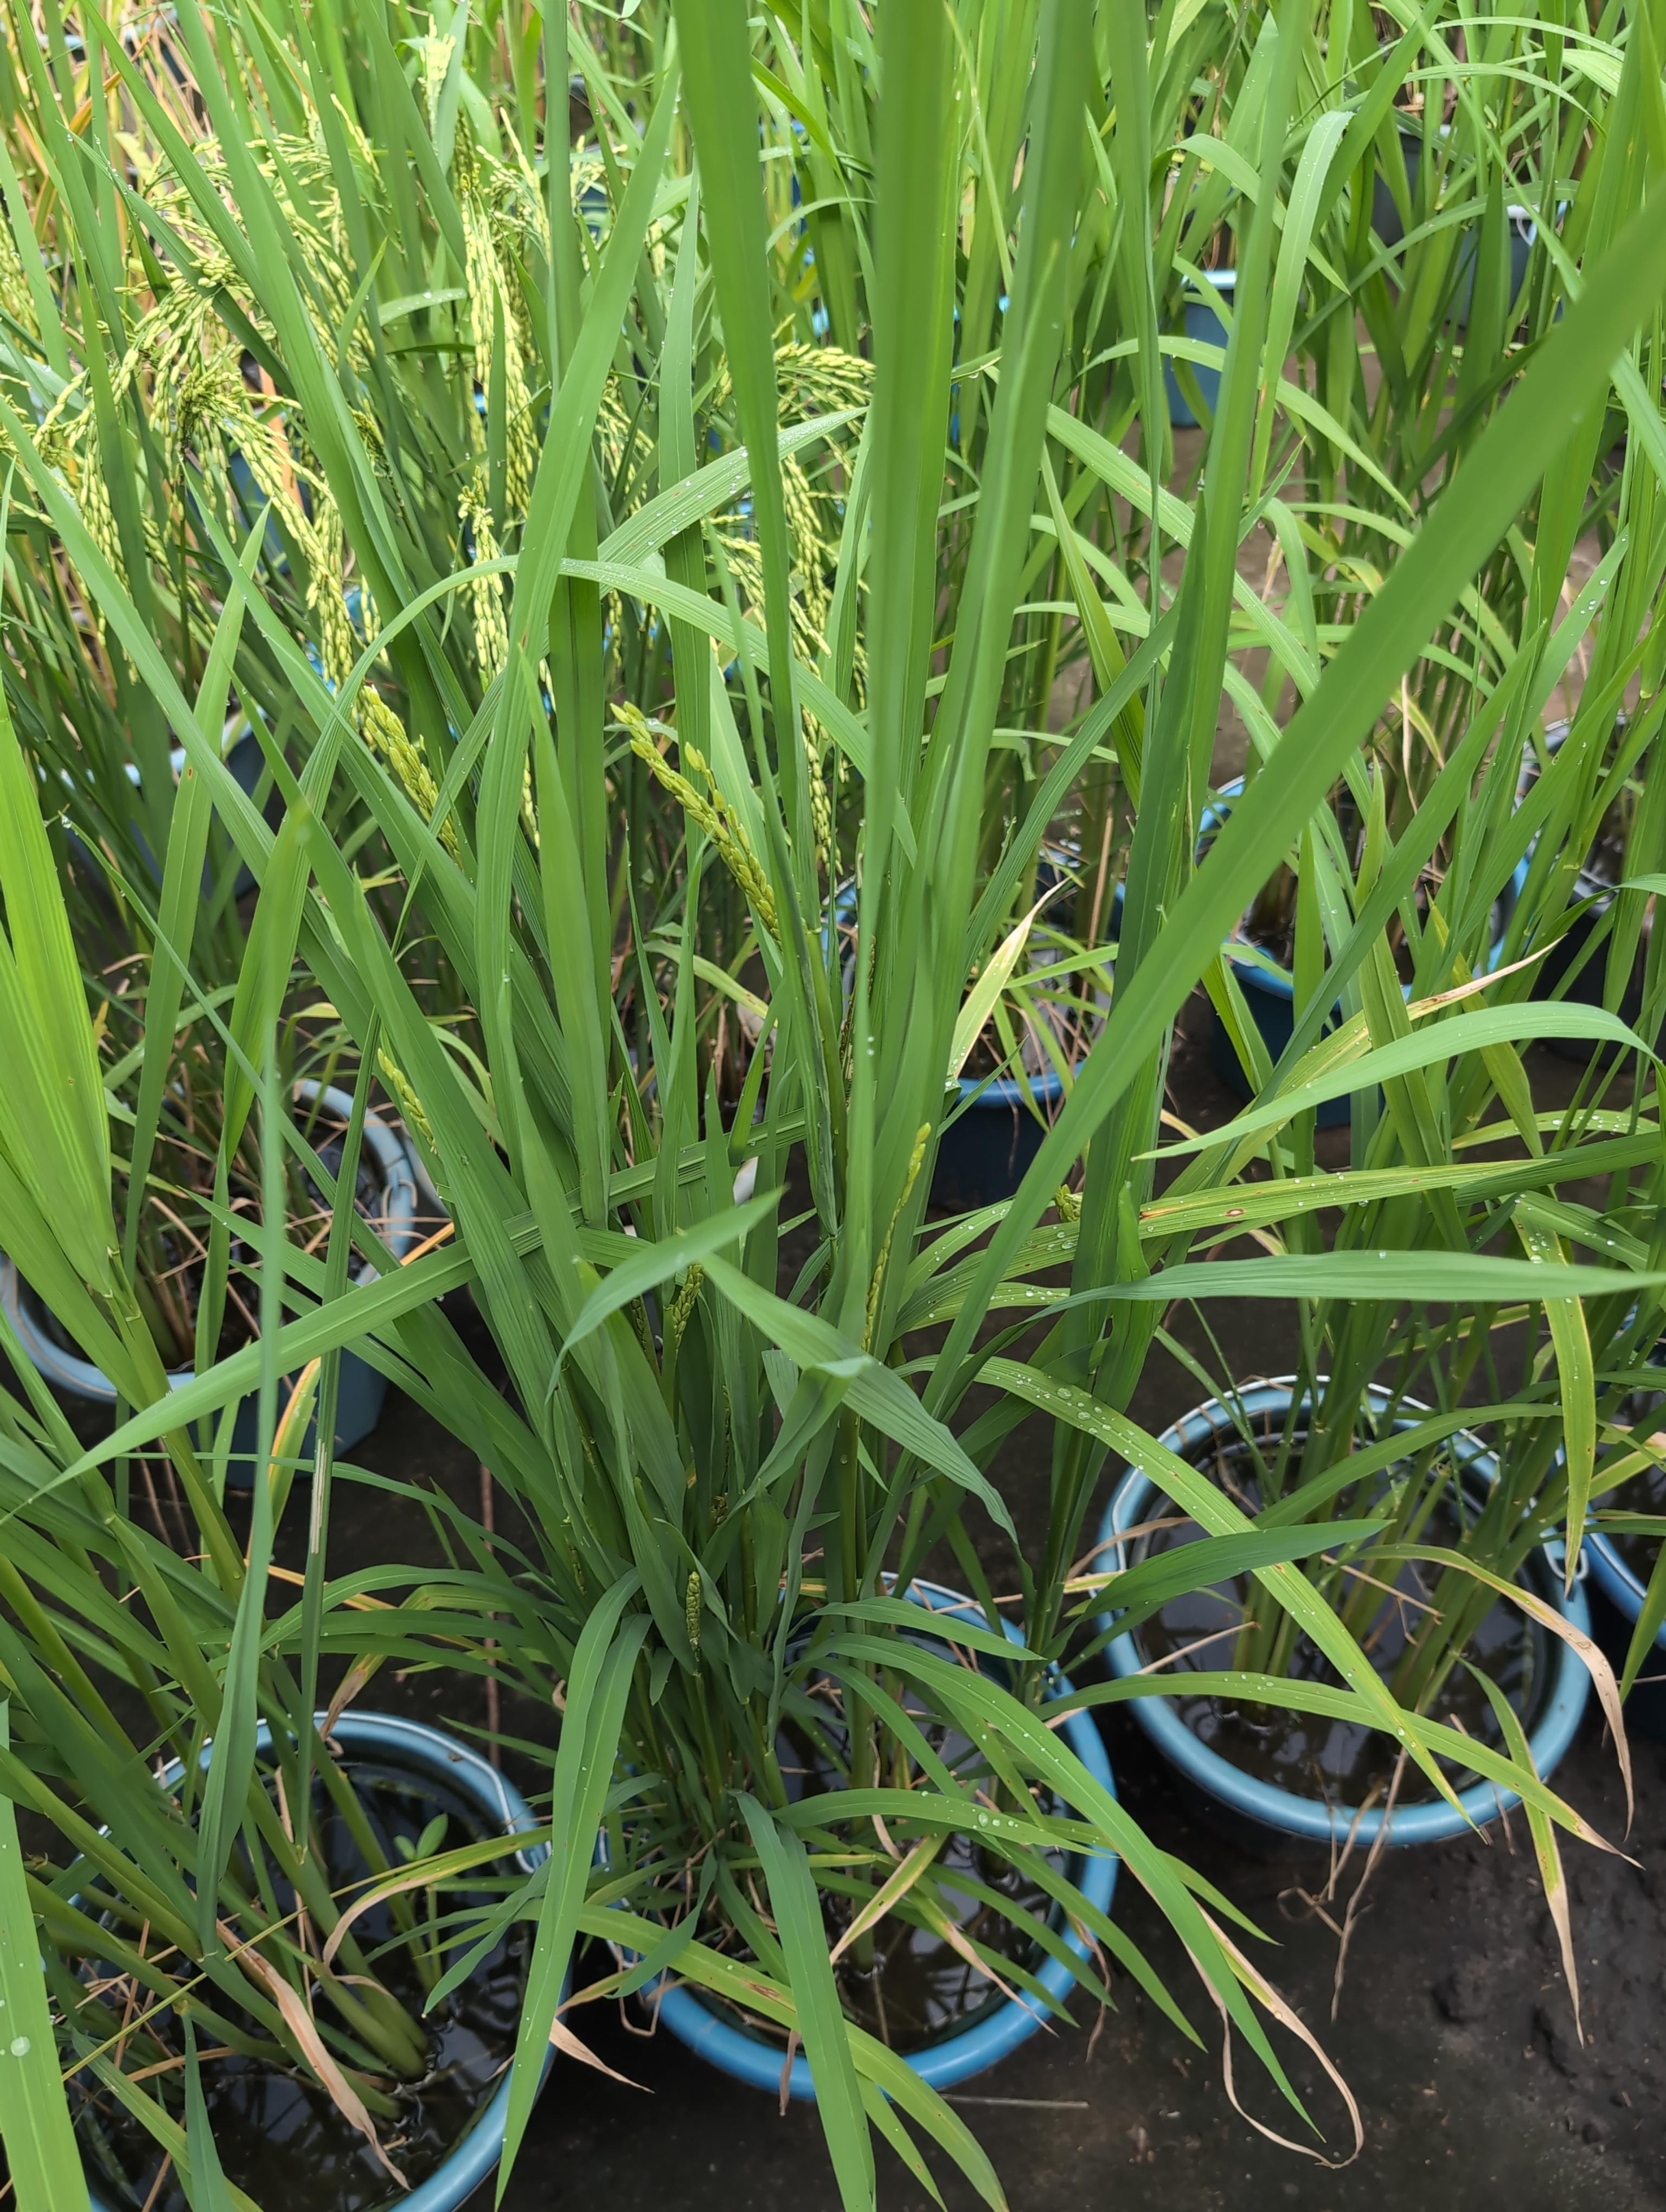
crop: rice
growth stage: heading
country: Côte d'Ivoire
